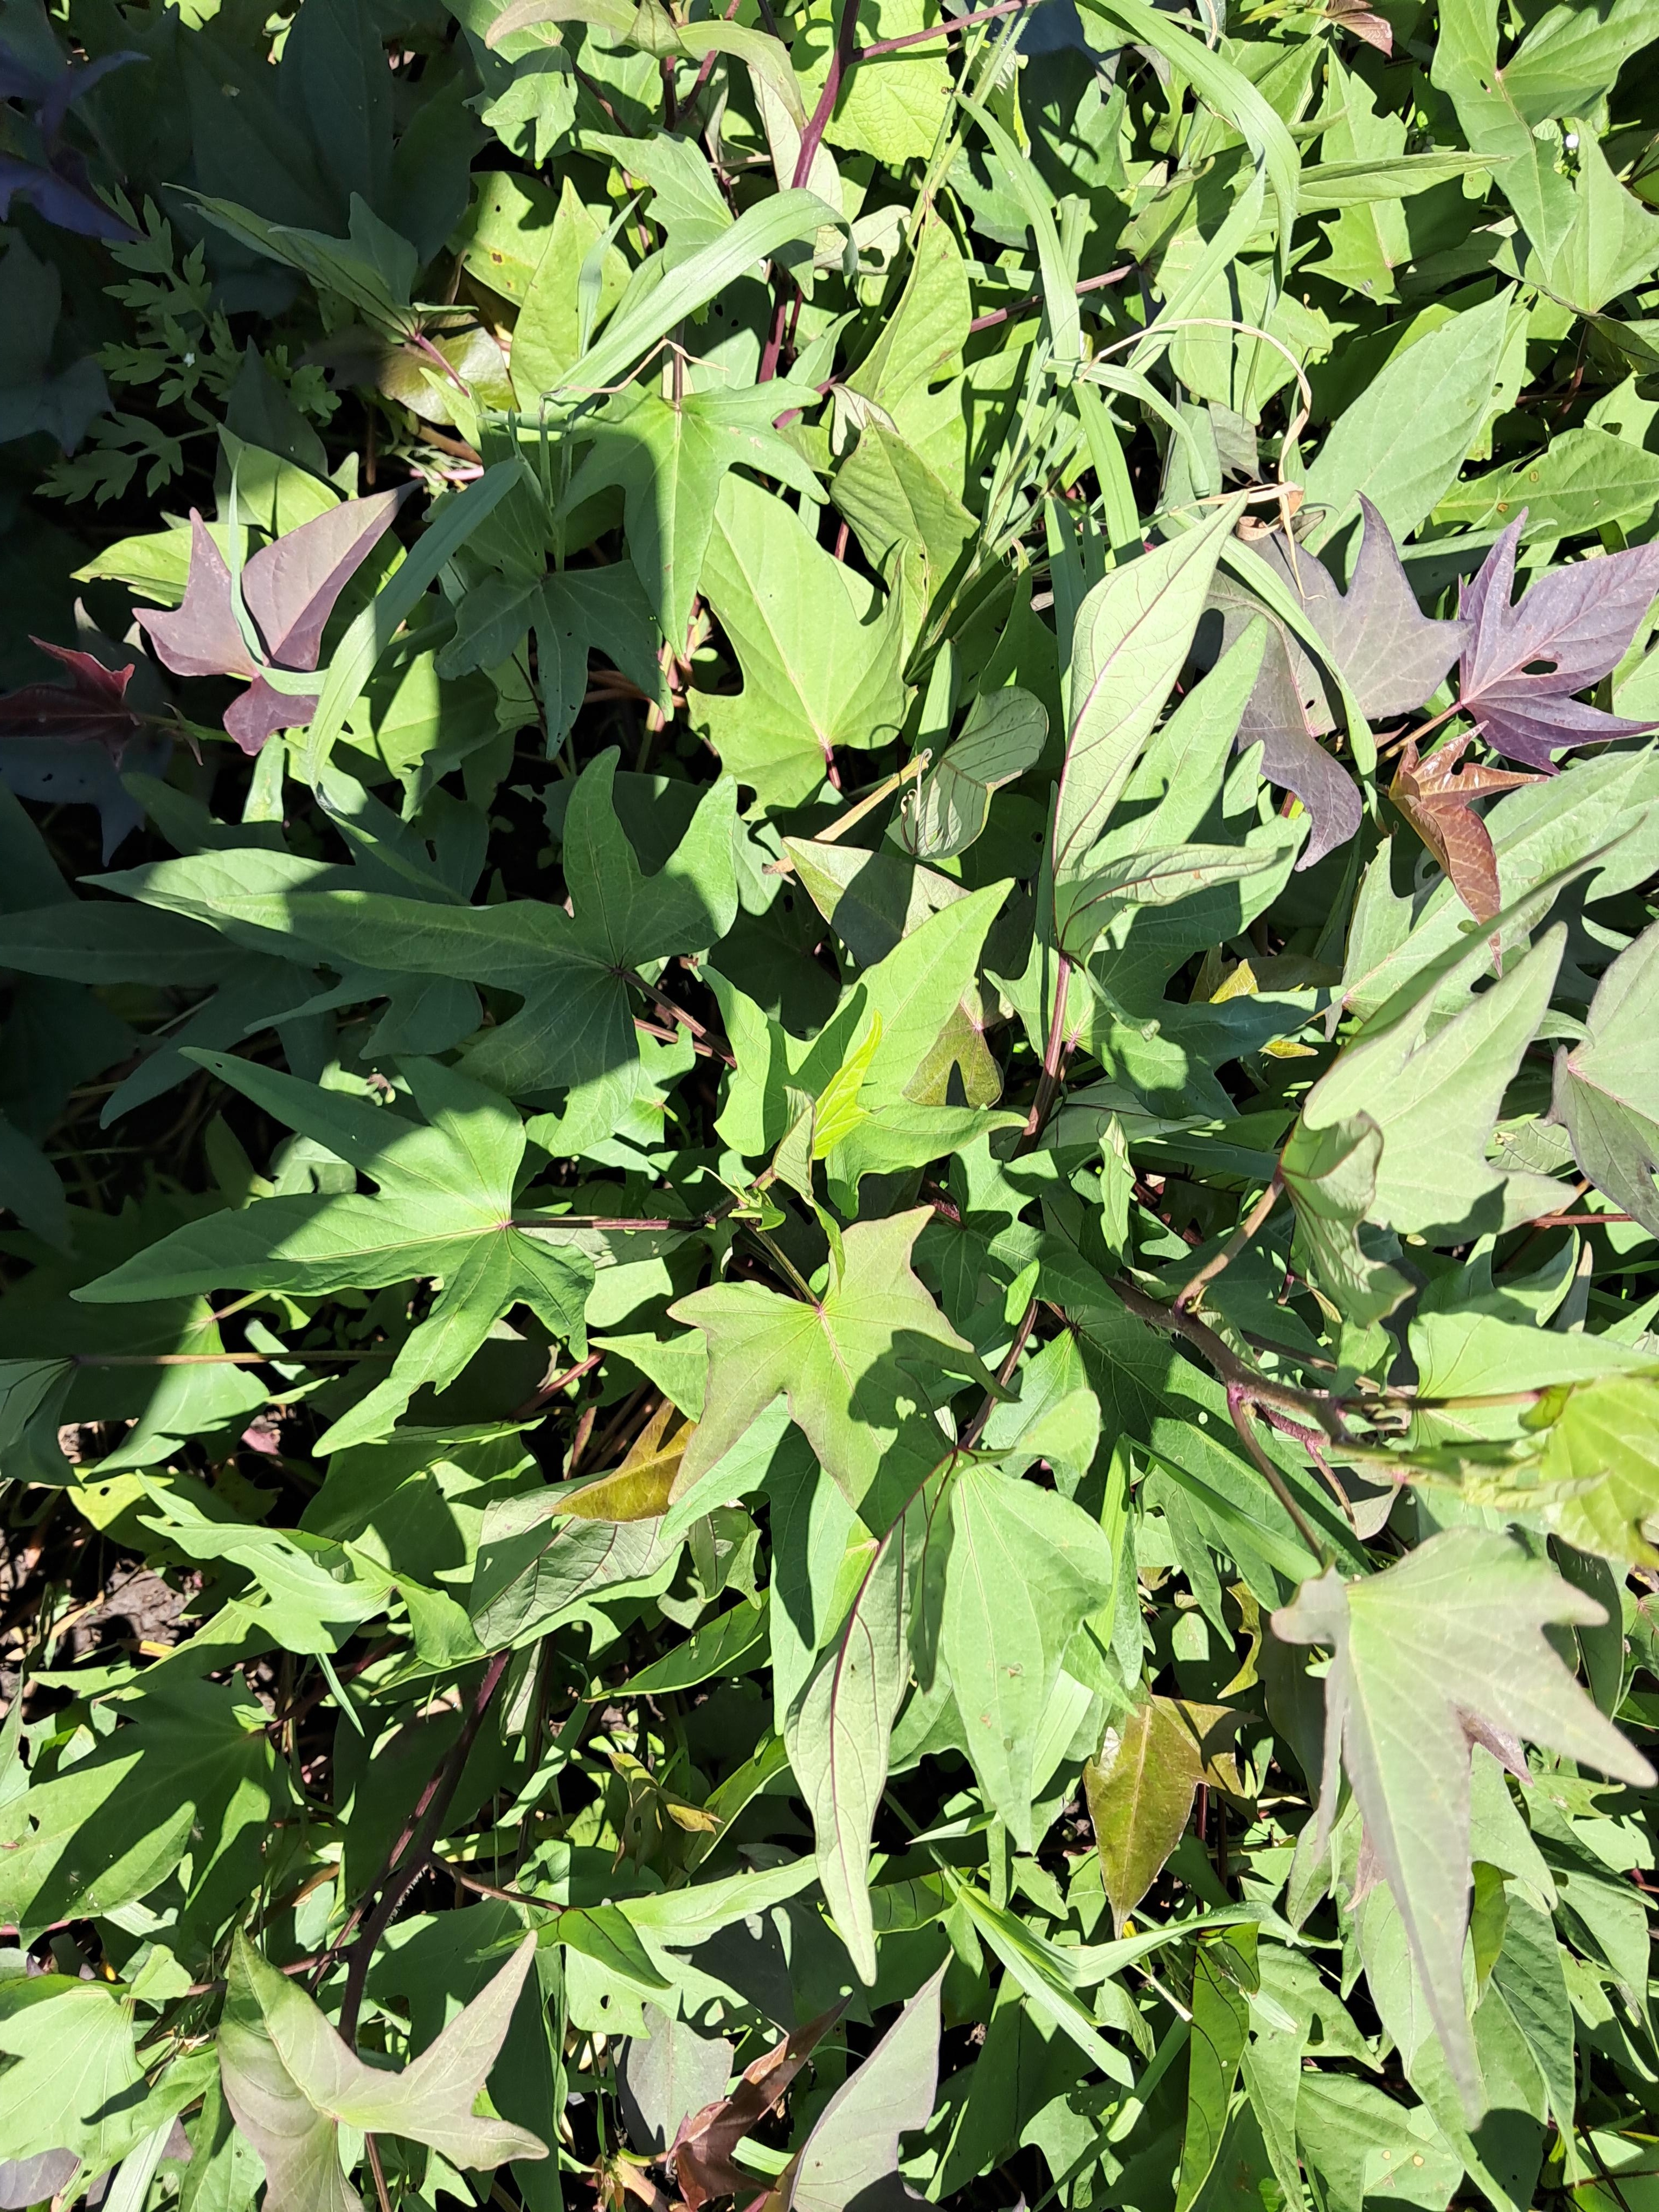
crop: sweet potato
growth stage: vegetative
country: Tanzania
